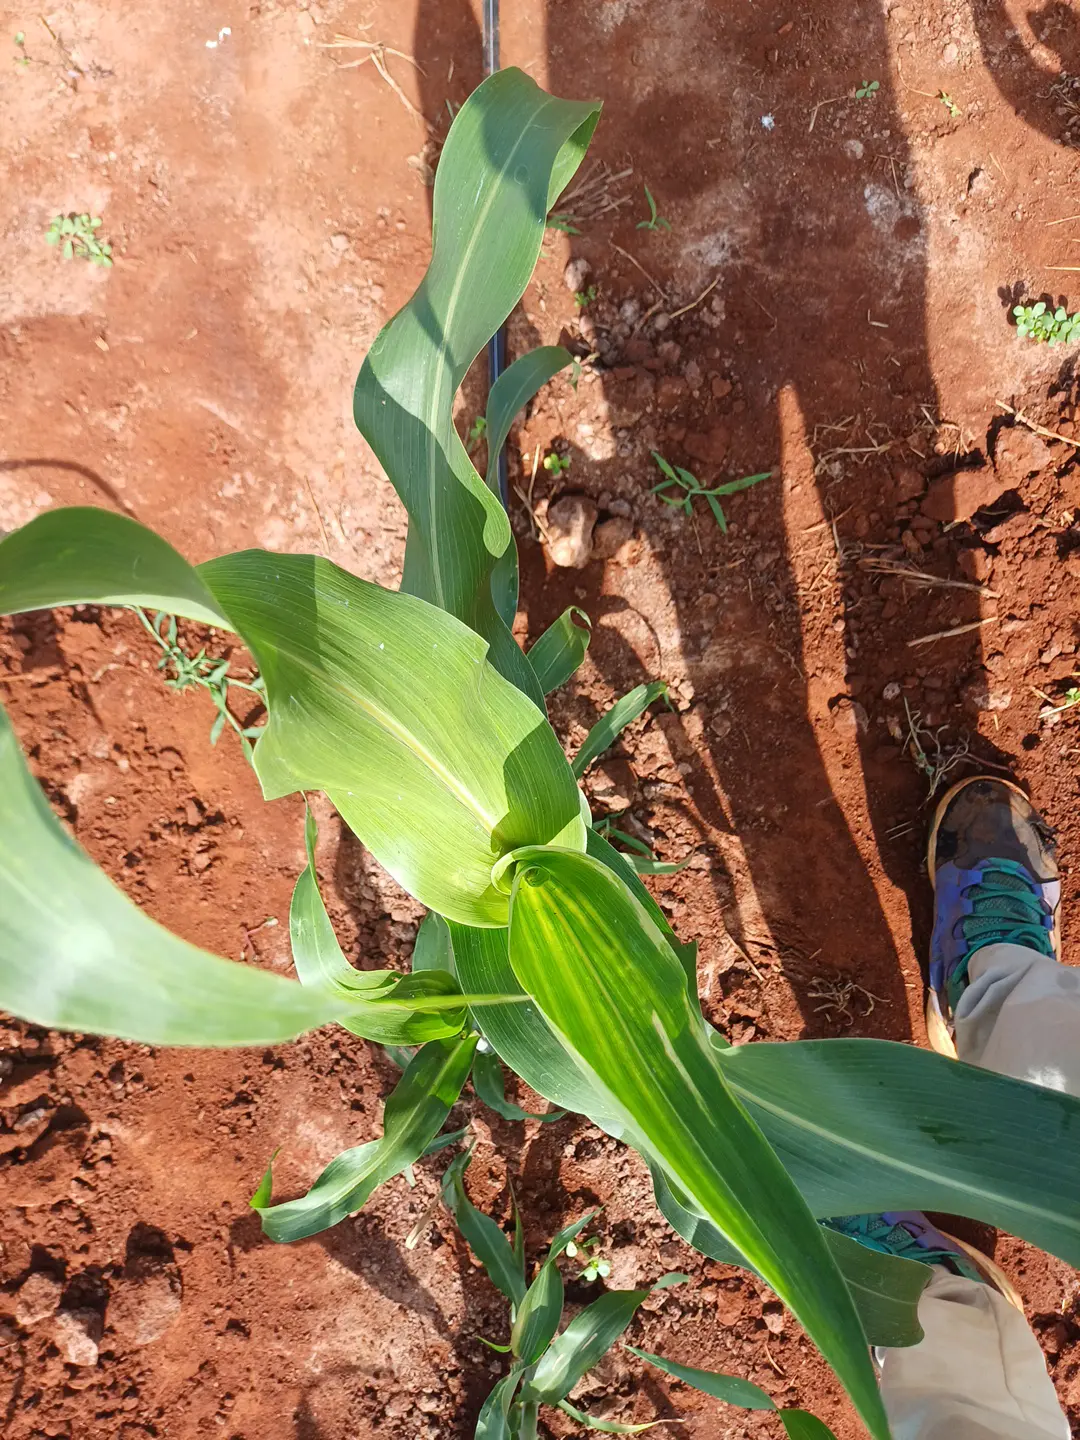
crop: sorghum
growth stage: elongation stem
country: Kenya
